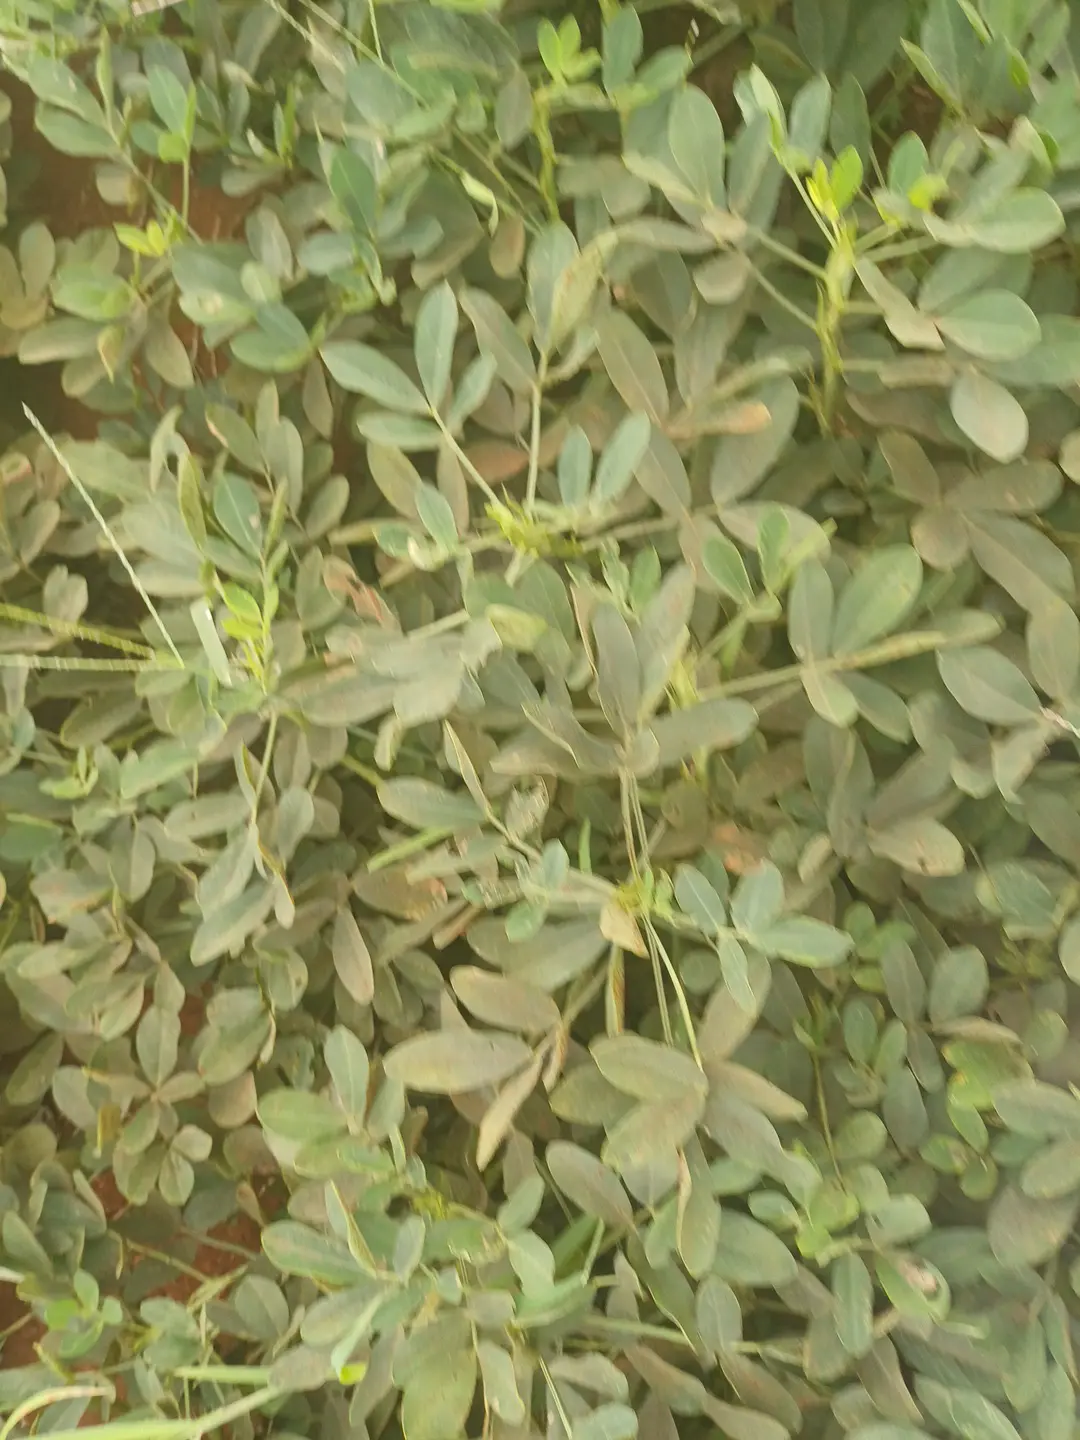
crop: groundnut
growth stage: pegging
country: Kenya
